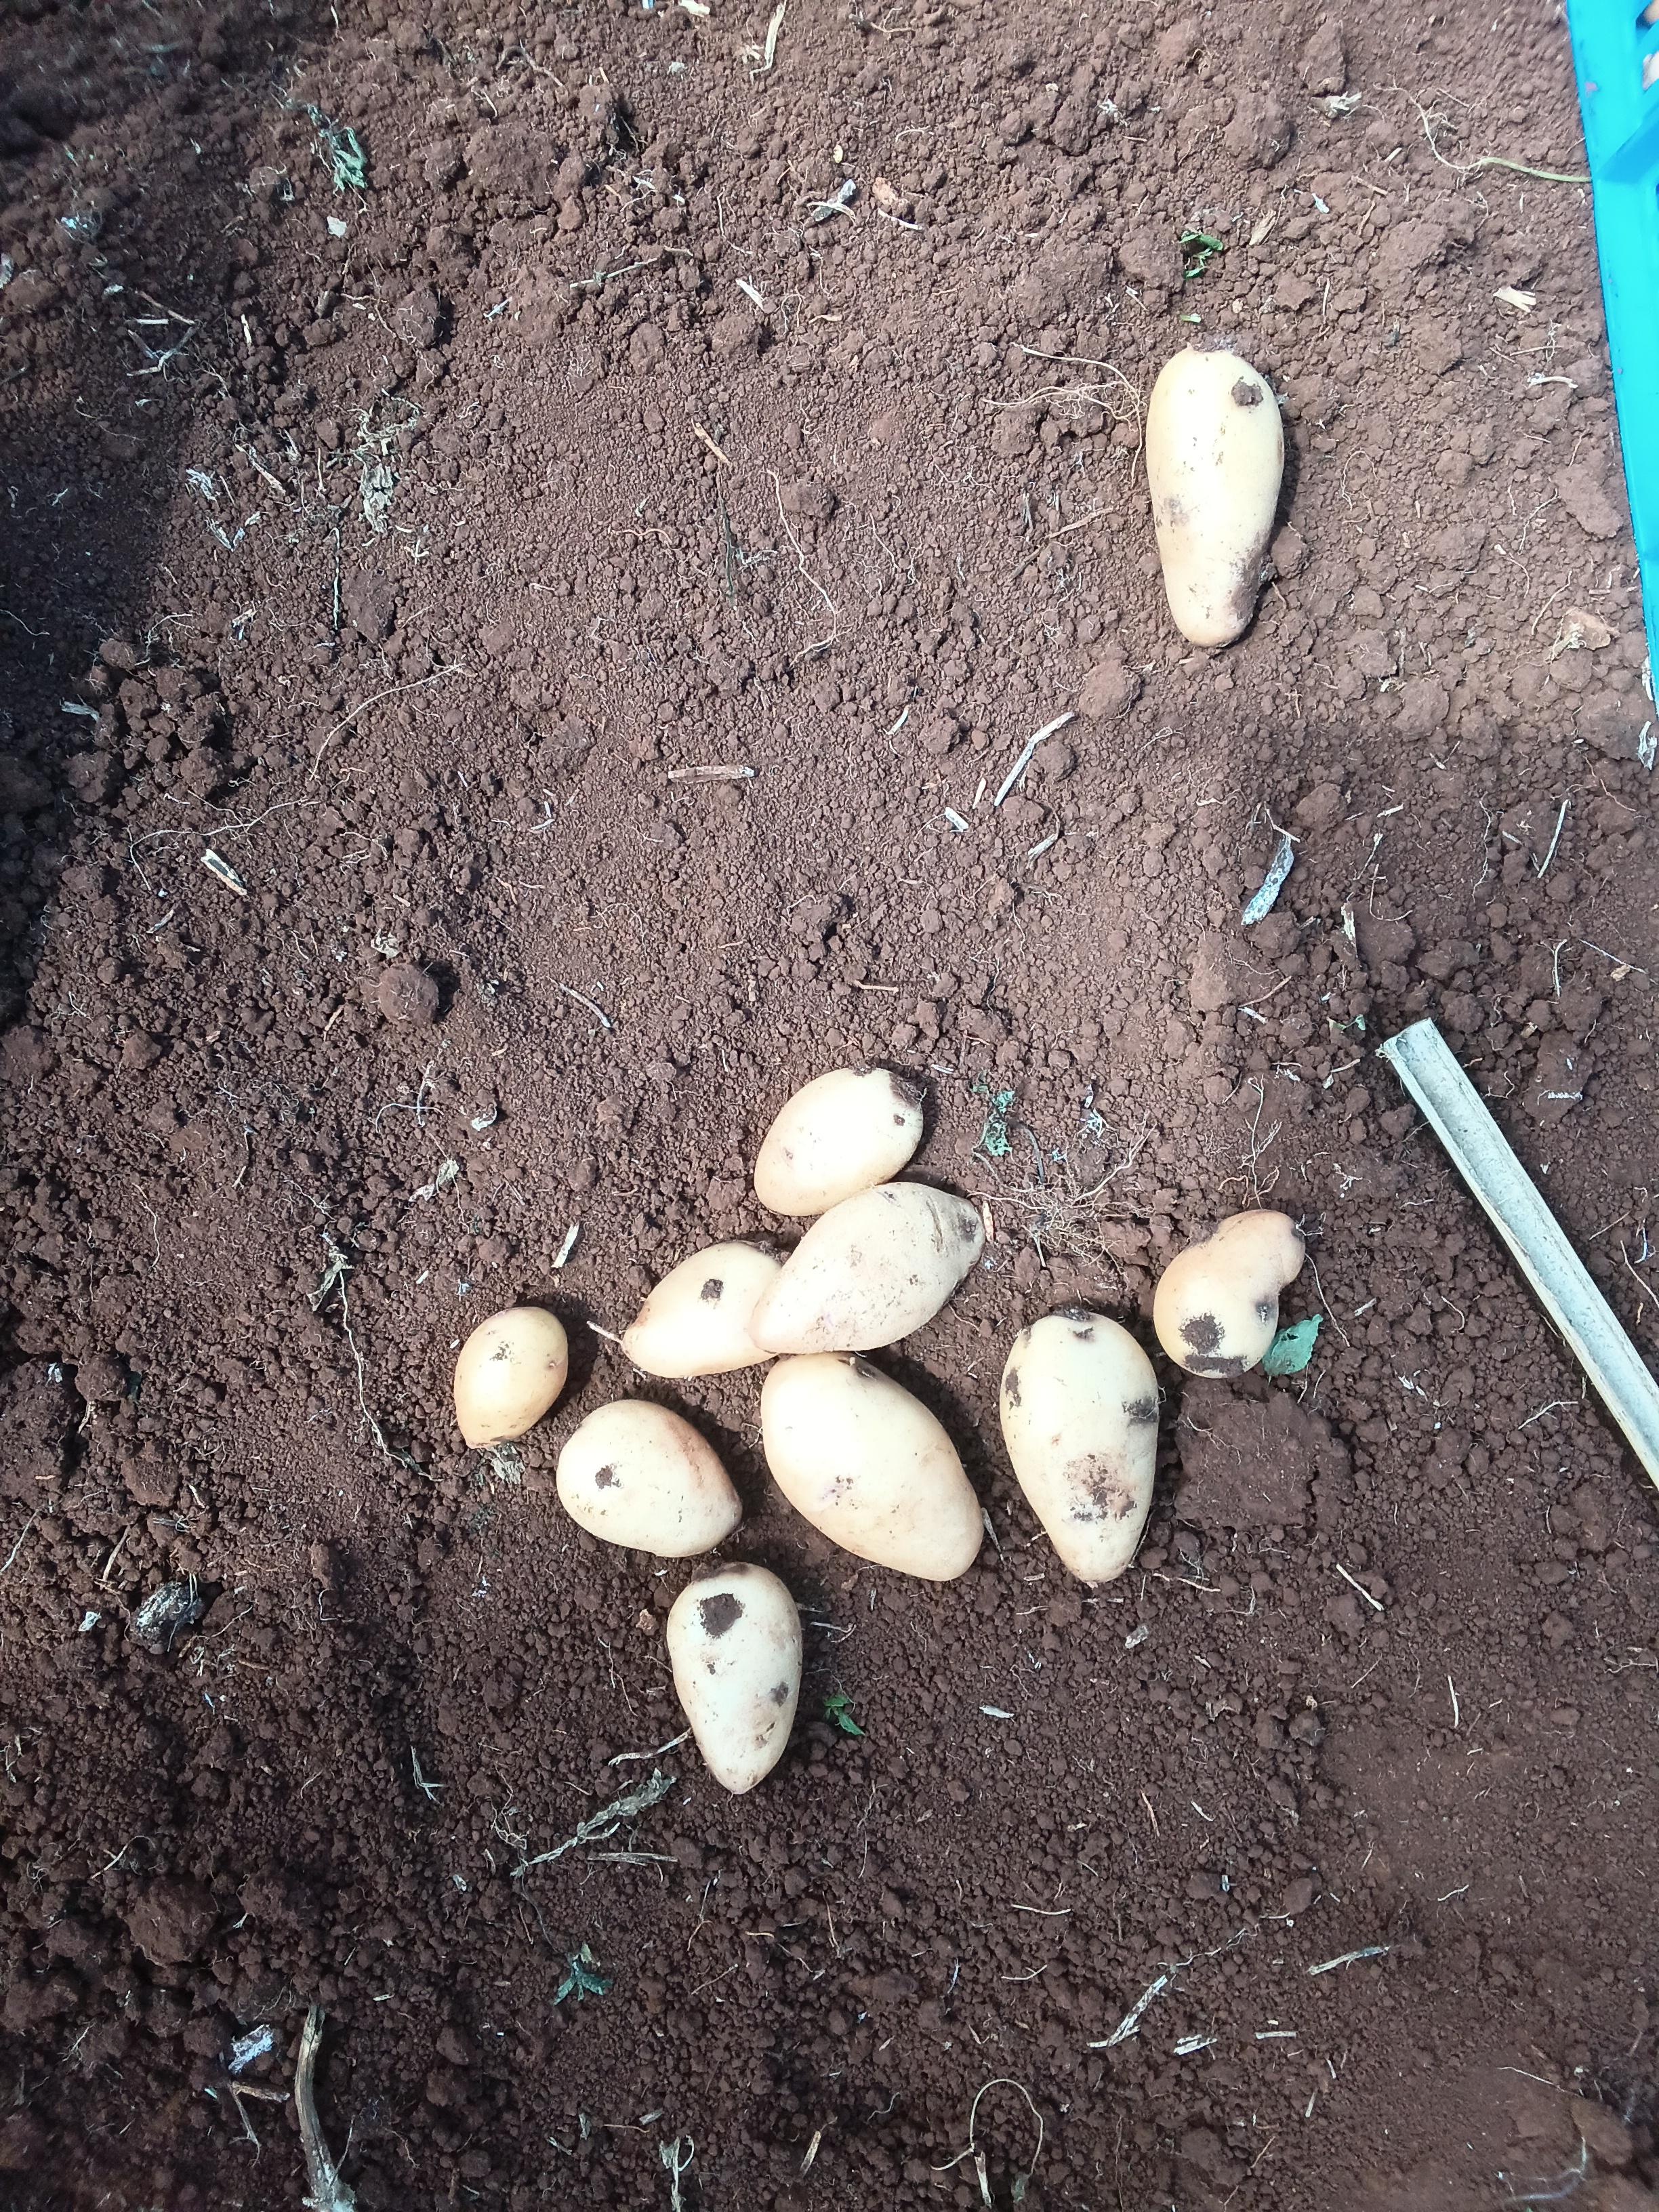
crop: potato
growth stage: harvest
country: Kenya
